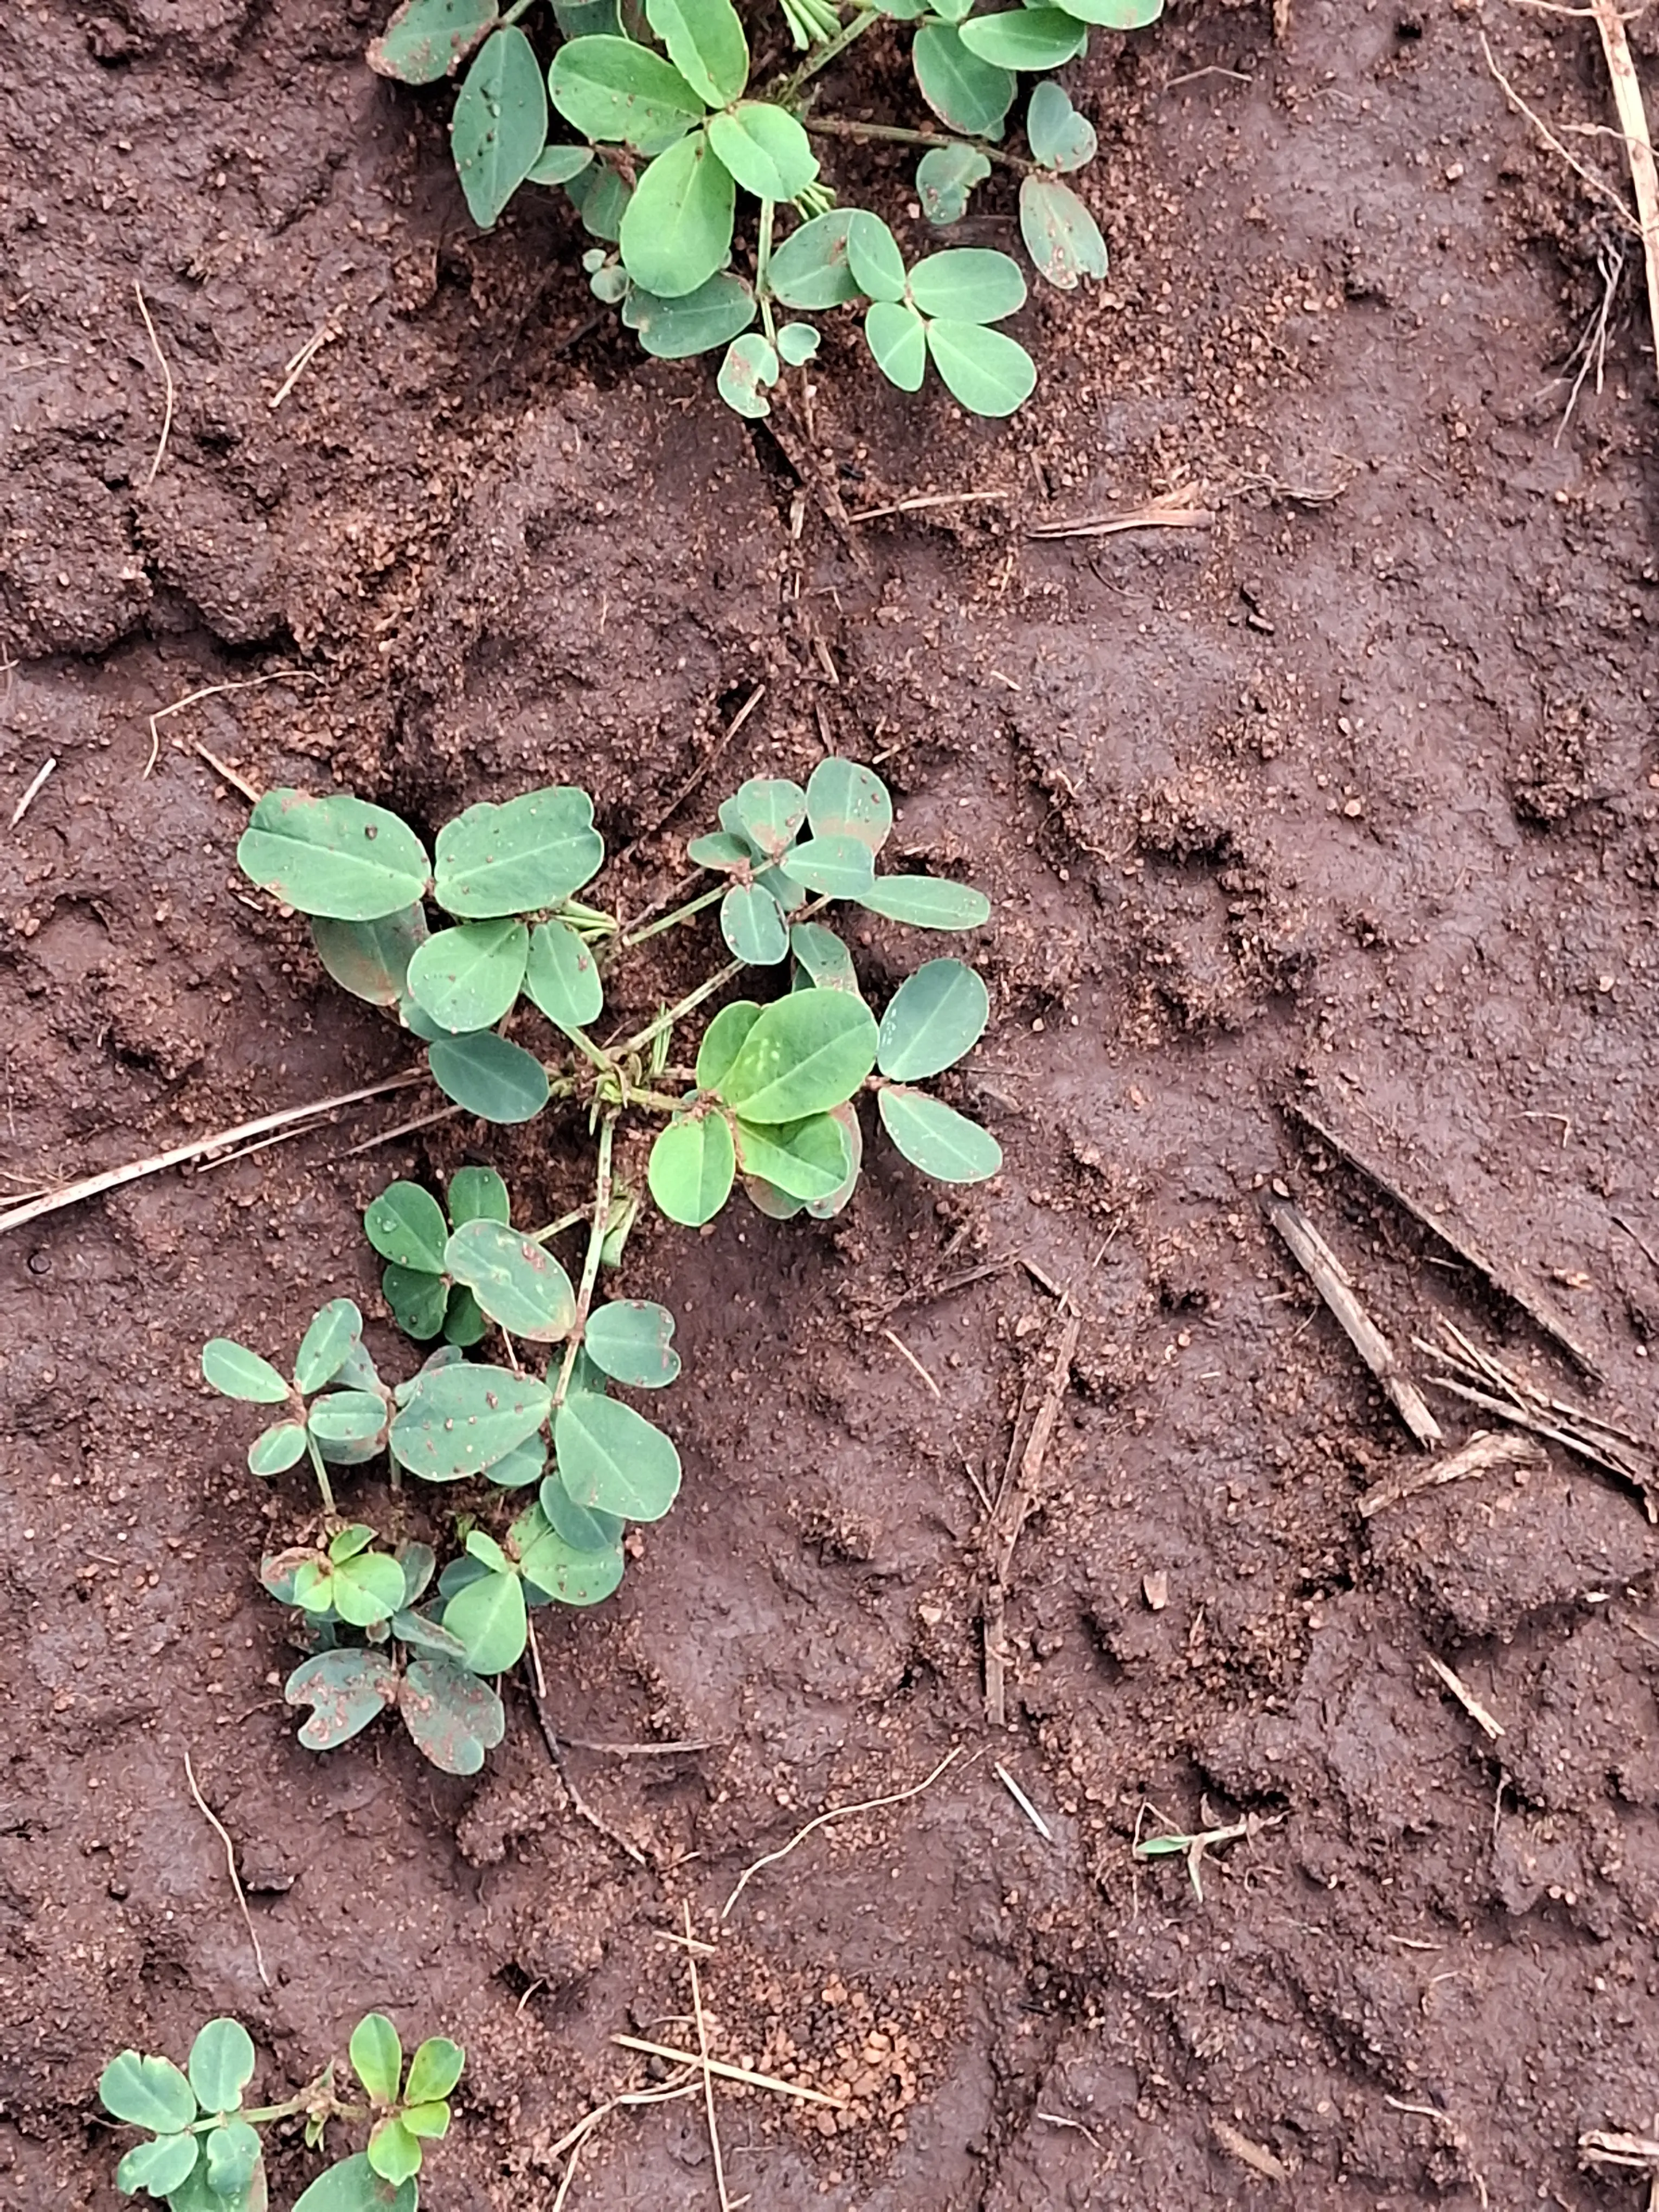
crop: groundnut
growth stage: vegetative
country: Kenya
